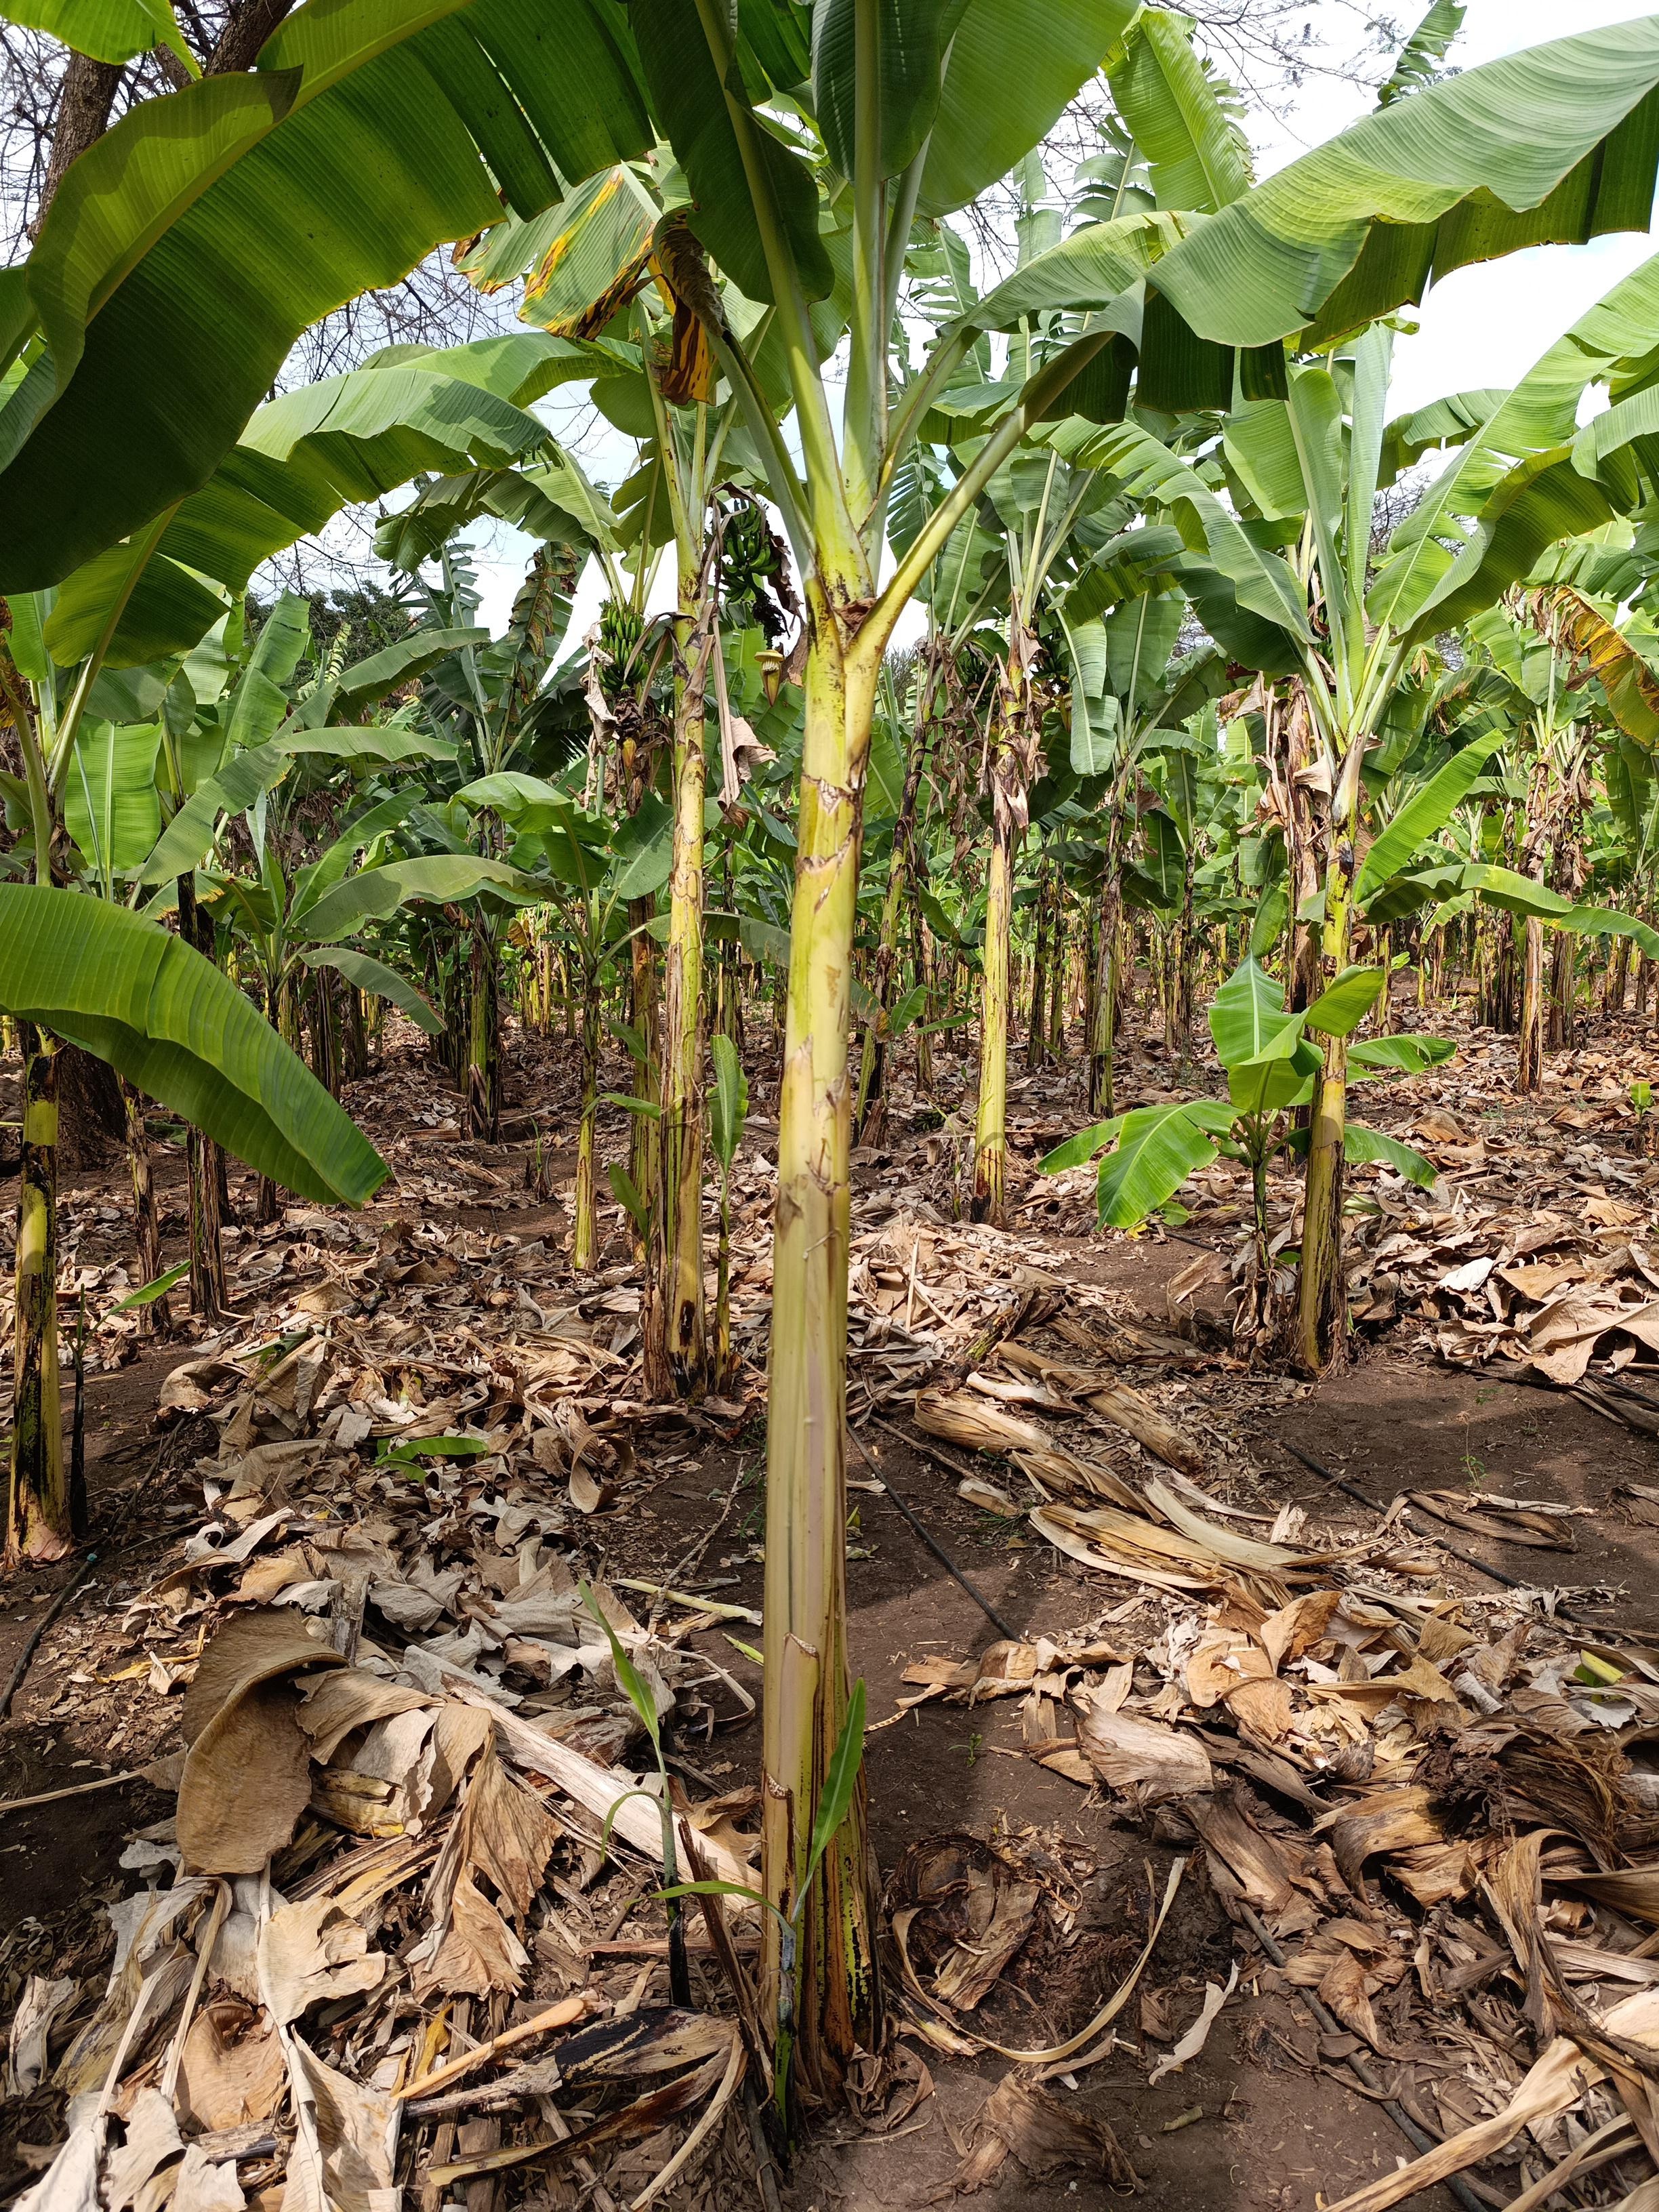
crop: banana
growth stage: vegetative
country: Tanzania
